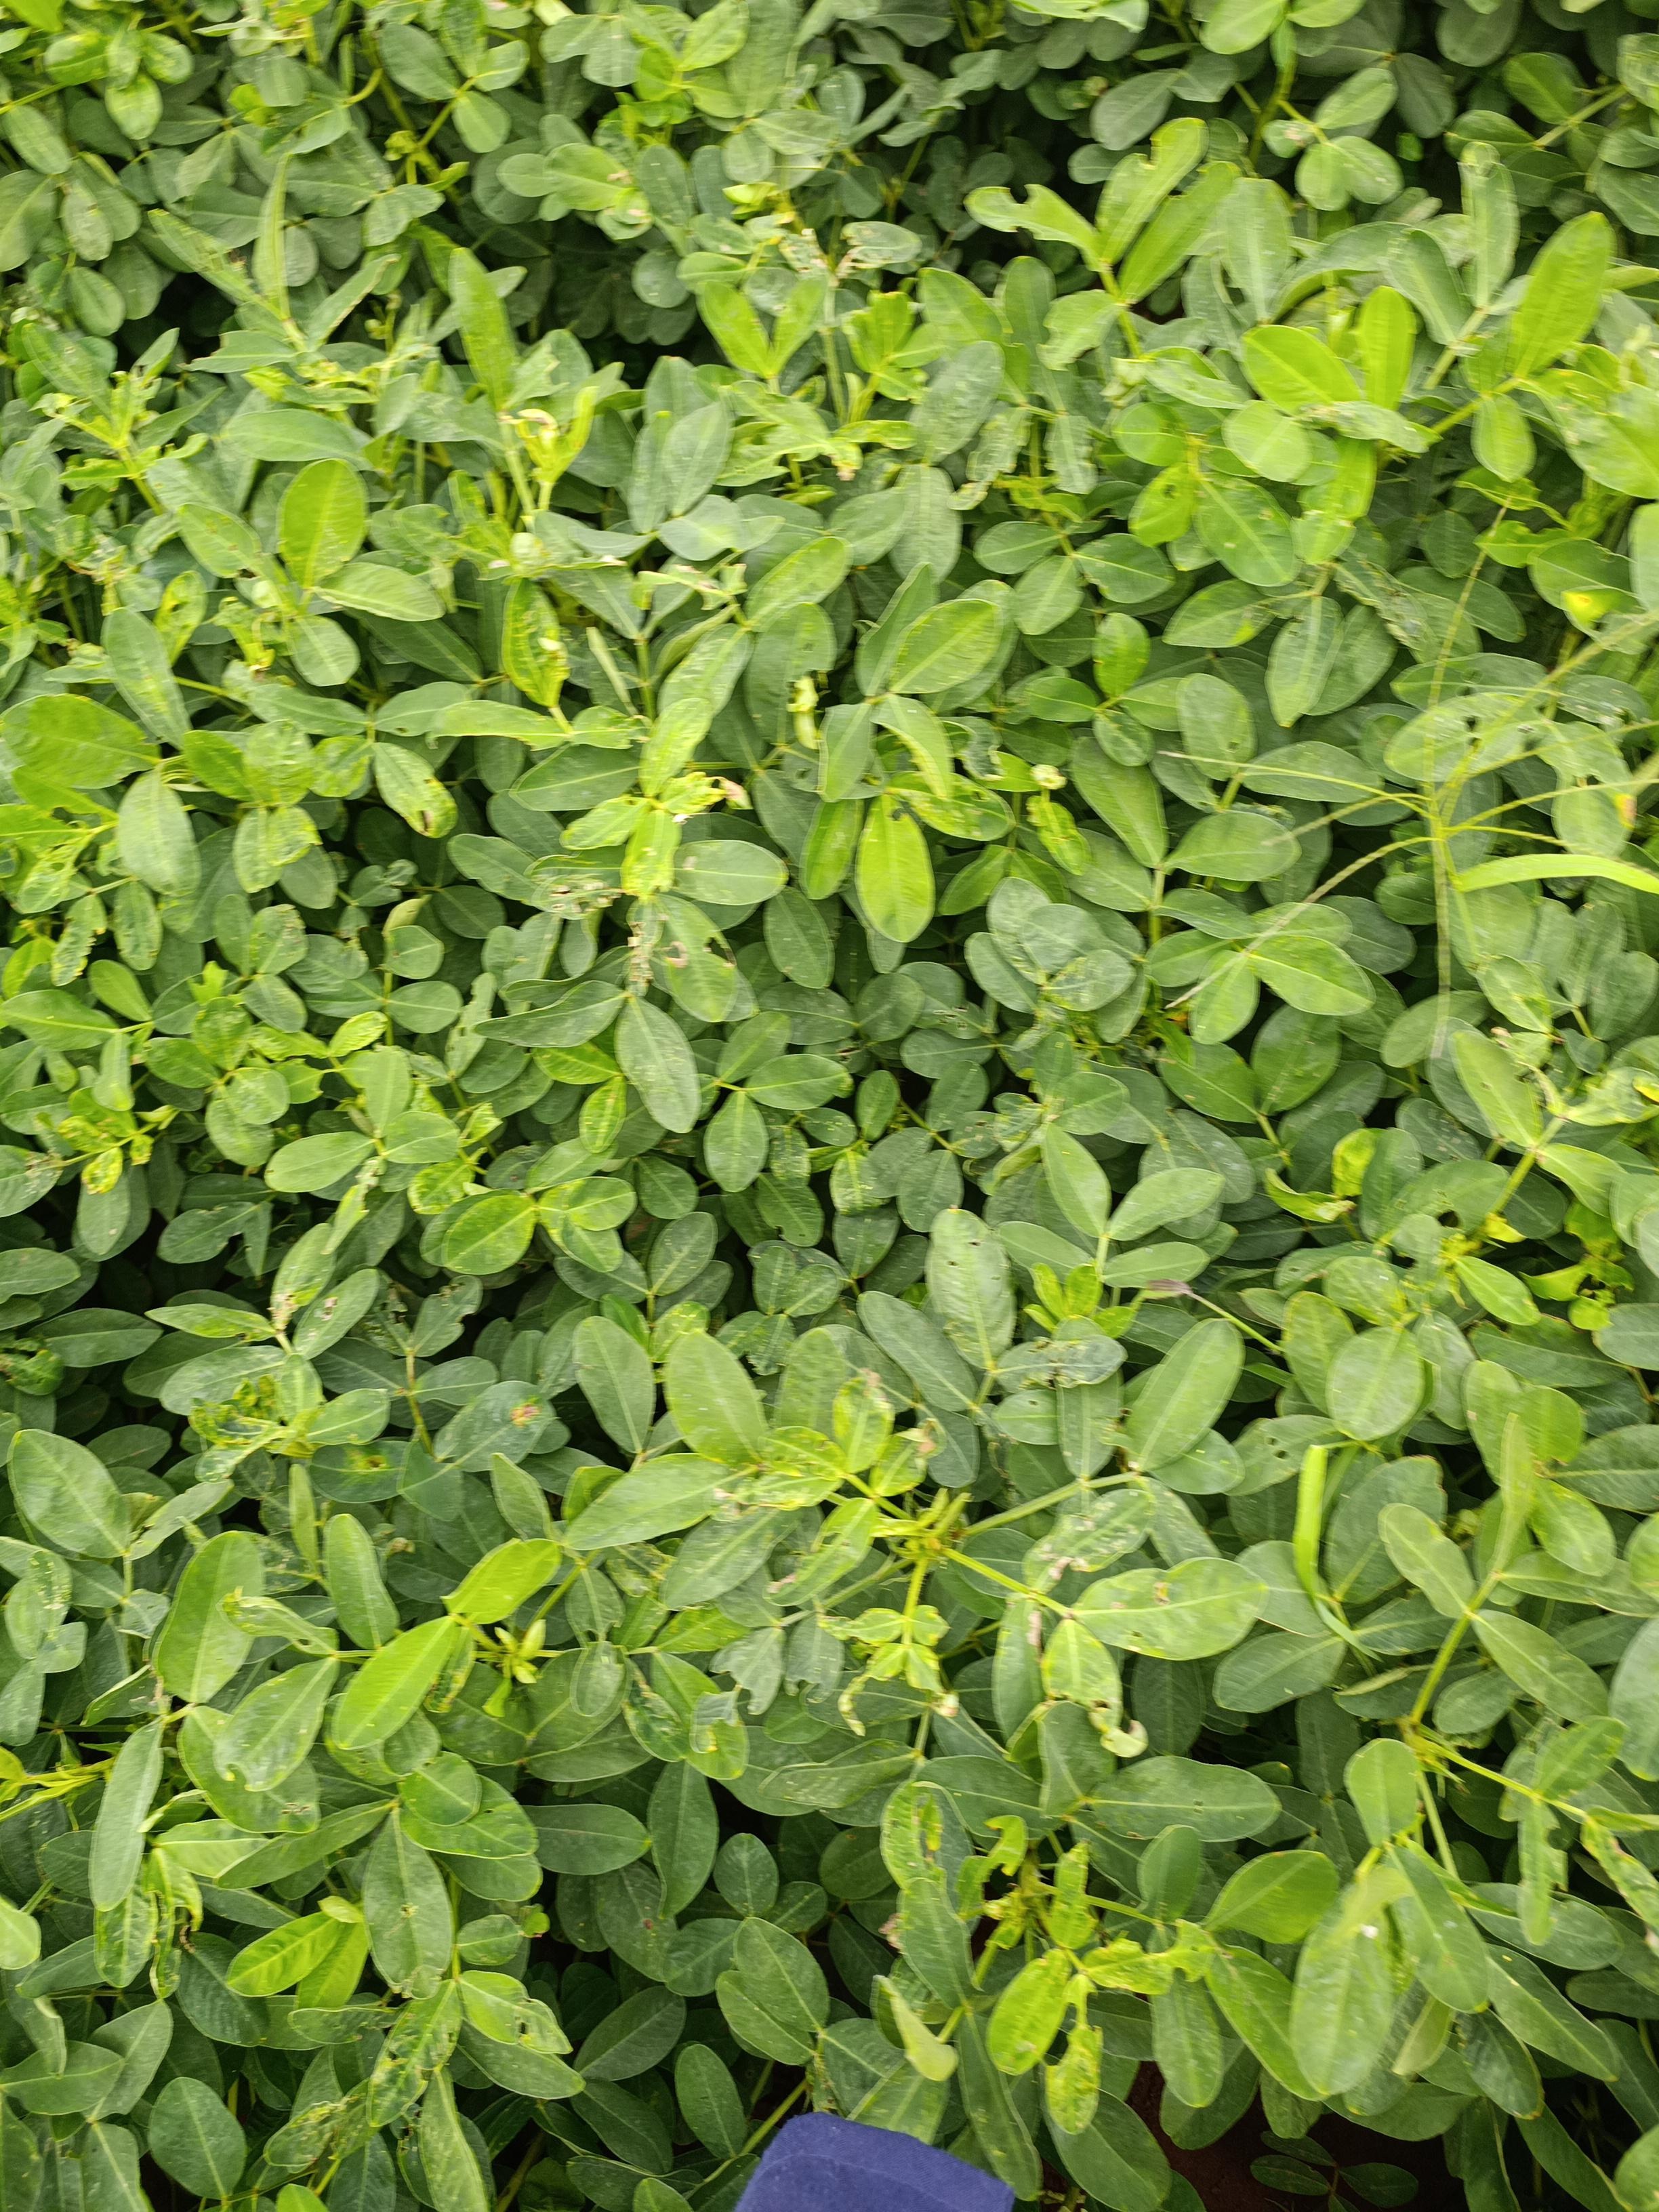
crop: groundnut
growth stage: pegging
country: Kenya
